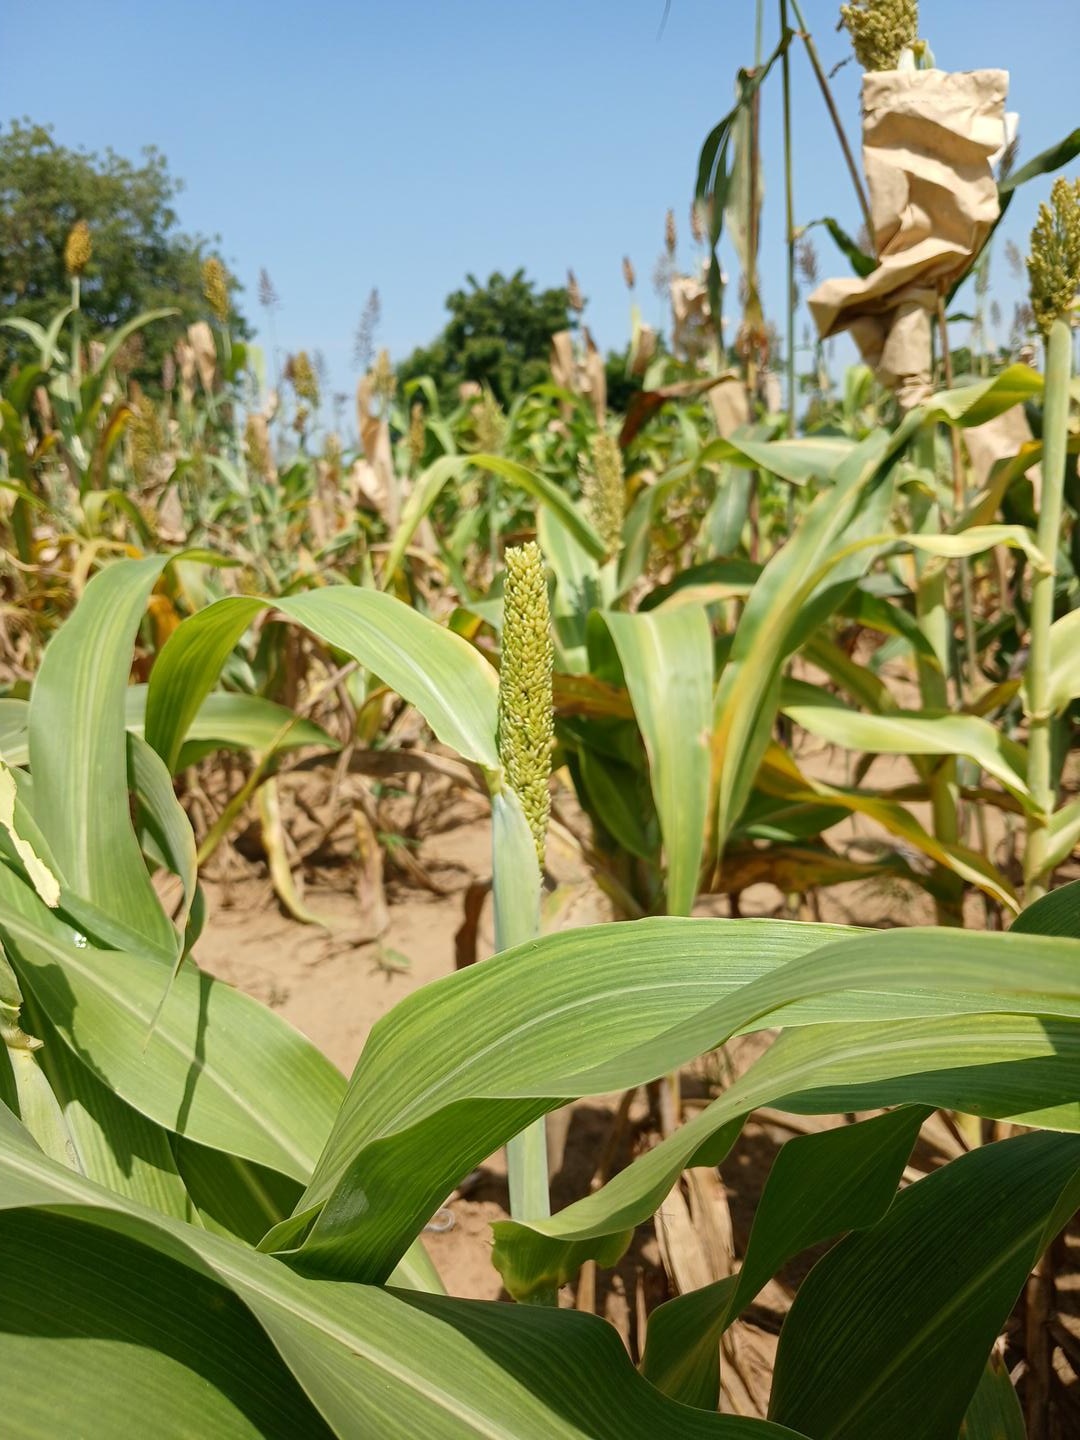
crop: sorghum
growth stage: heading tuber
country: Senegal
